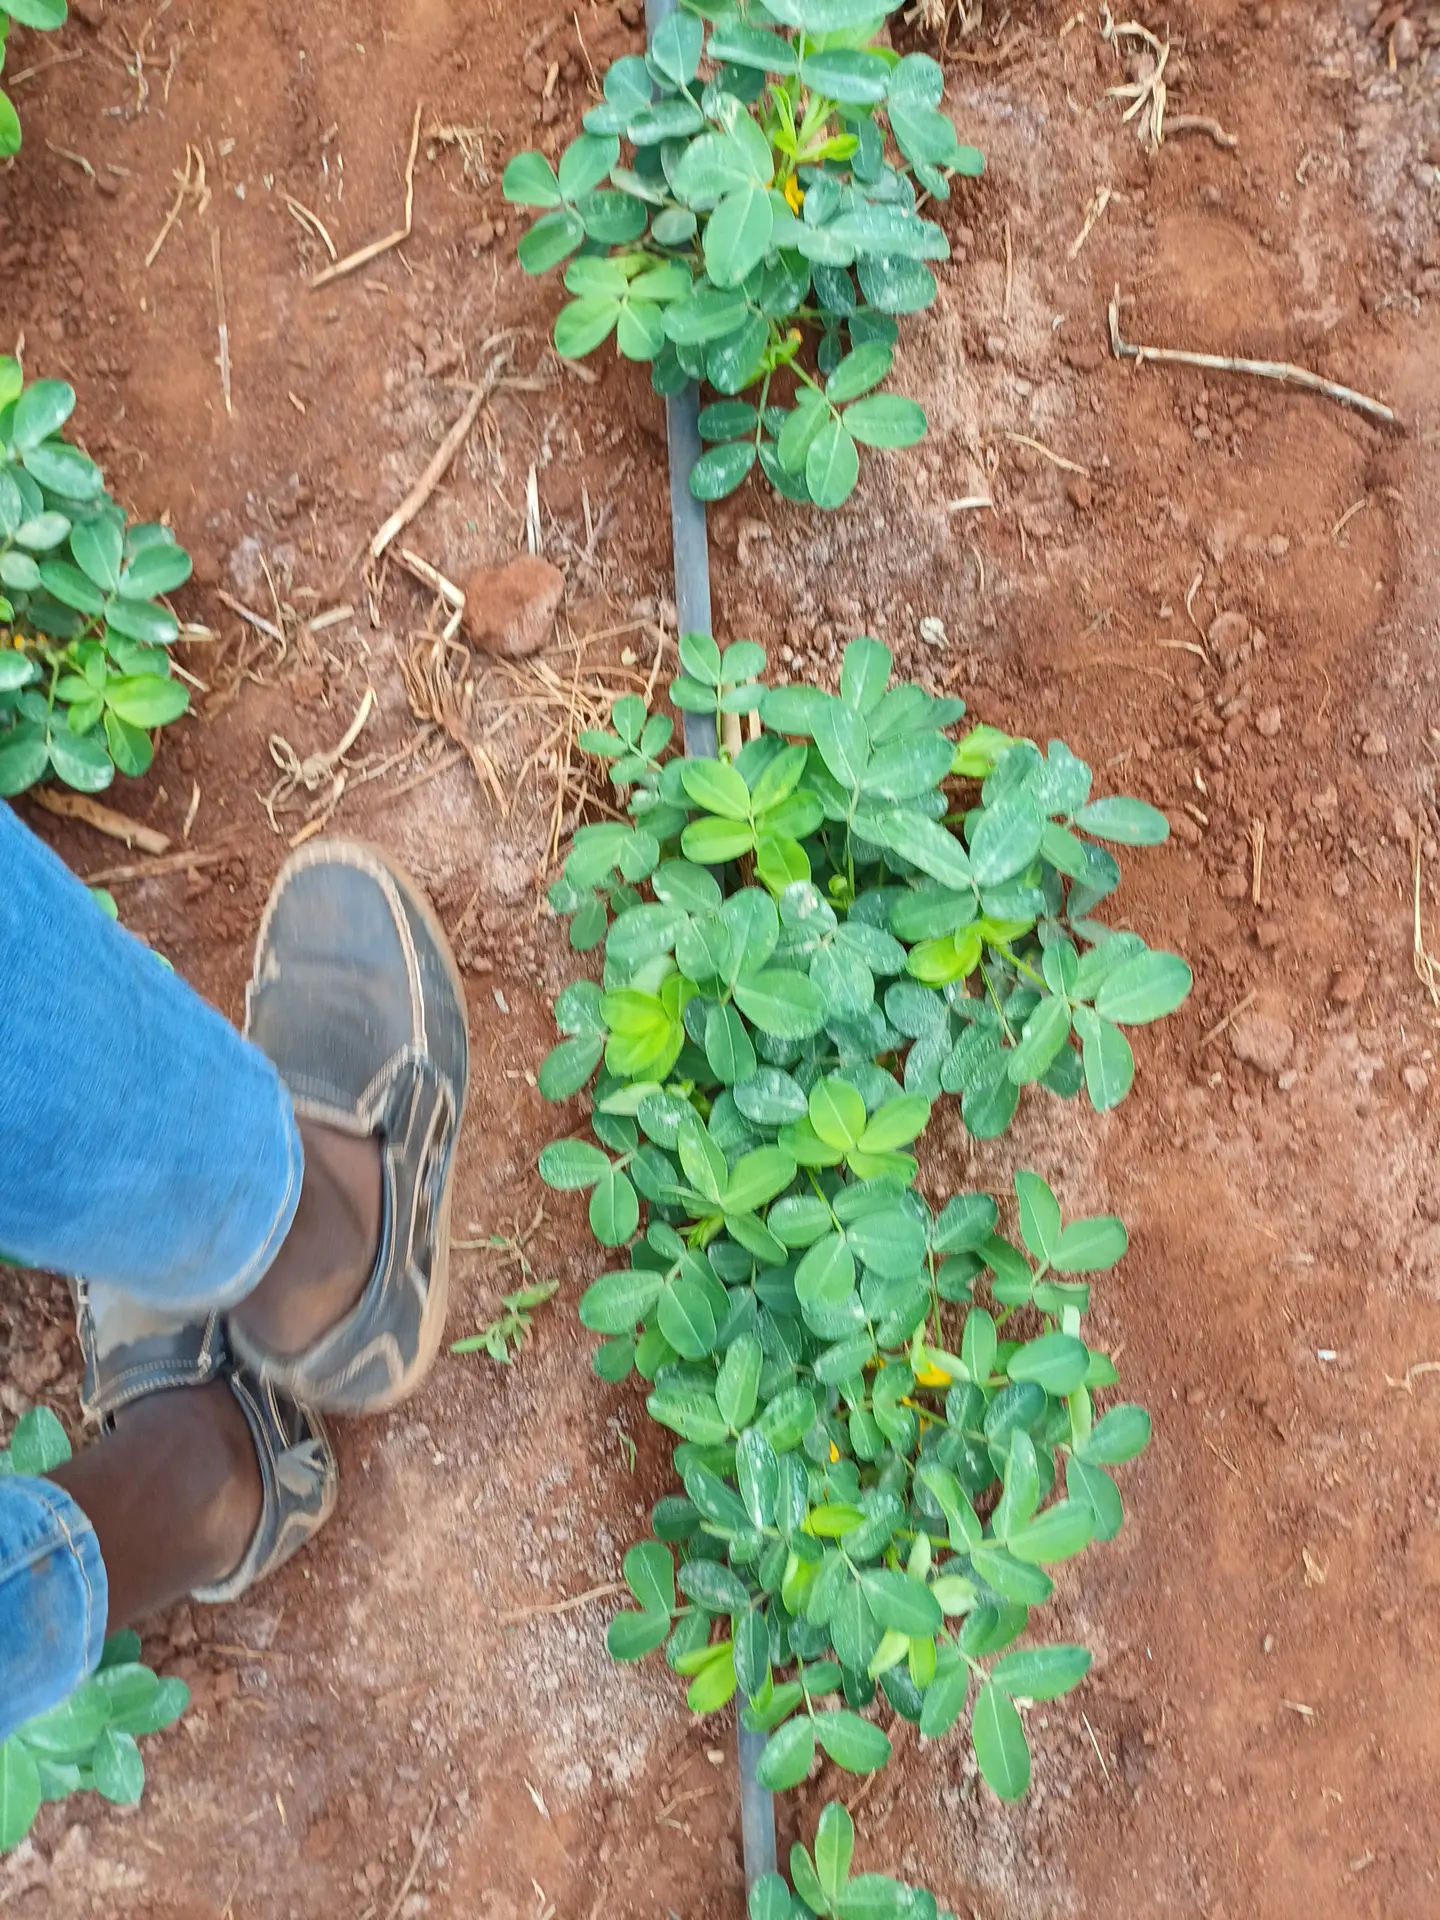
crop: groundnut
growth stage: vegetative
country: Kenya
